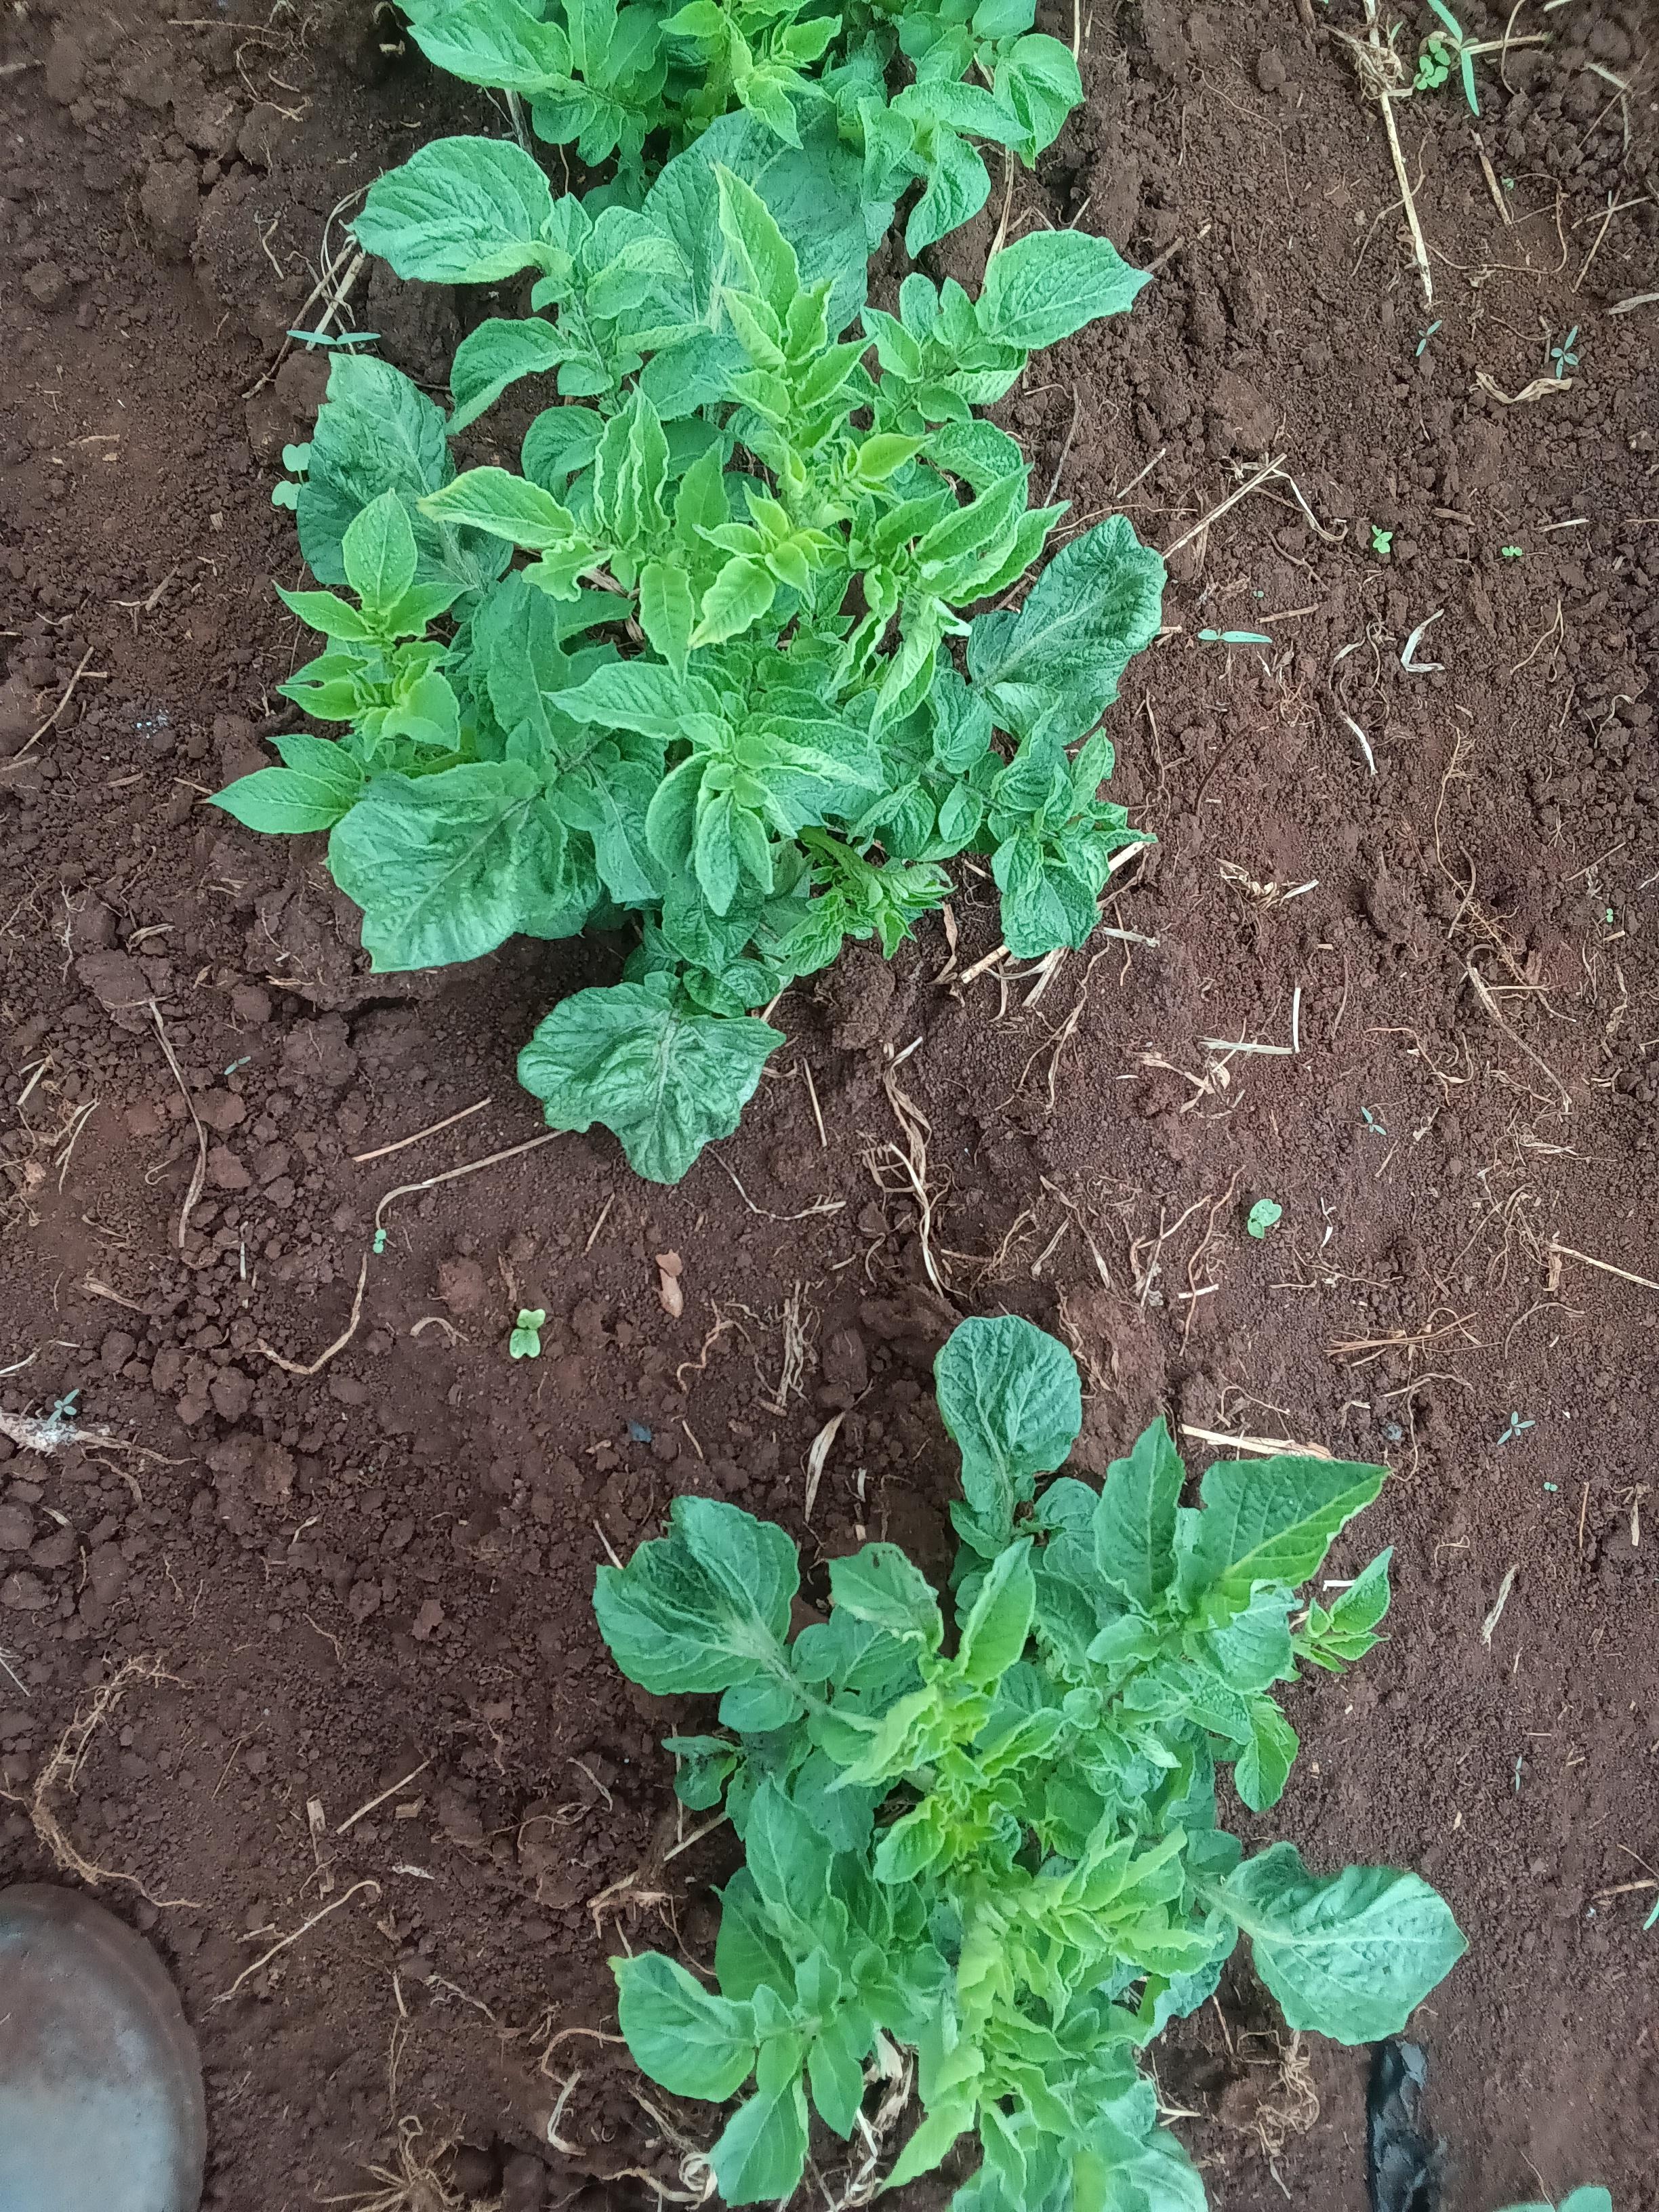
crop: potato
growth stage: vegetative
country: Kenya
